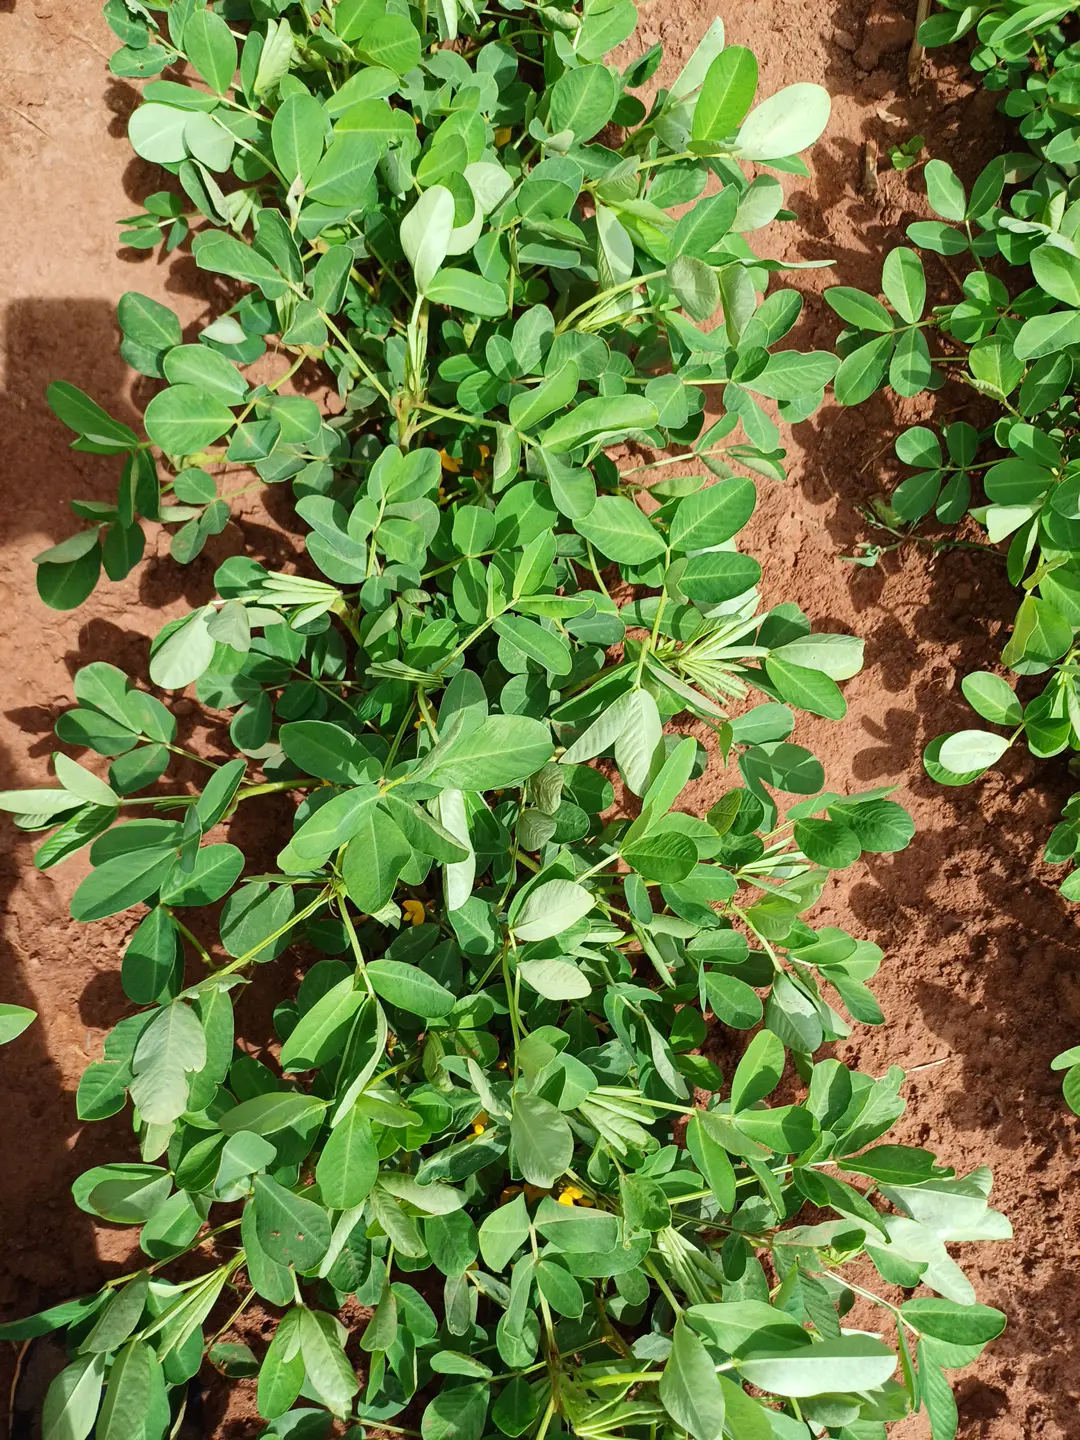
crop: groundnut
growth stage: flowering
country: Kenya
